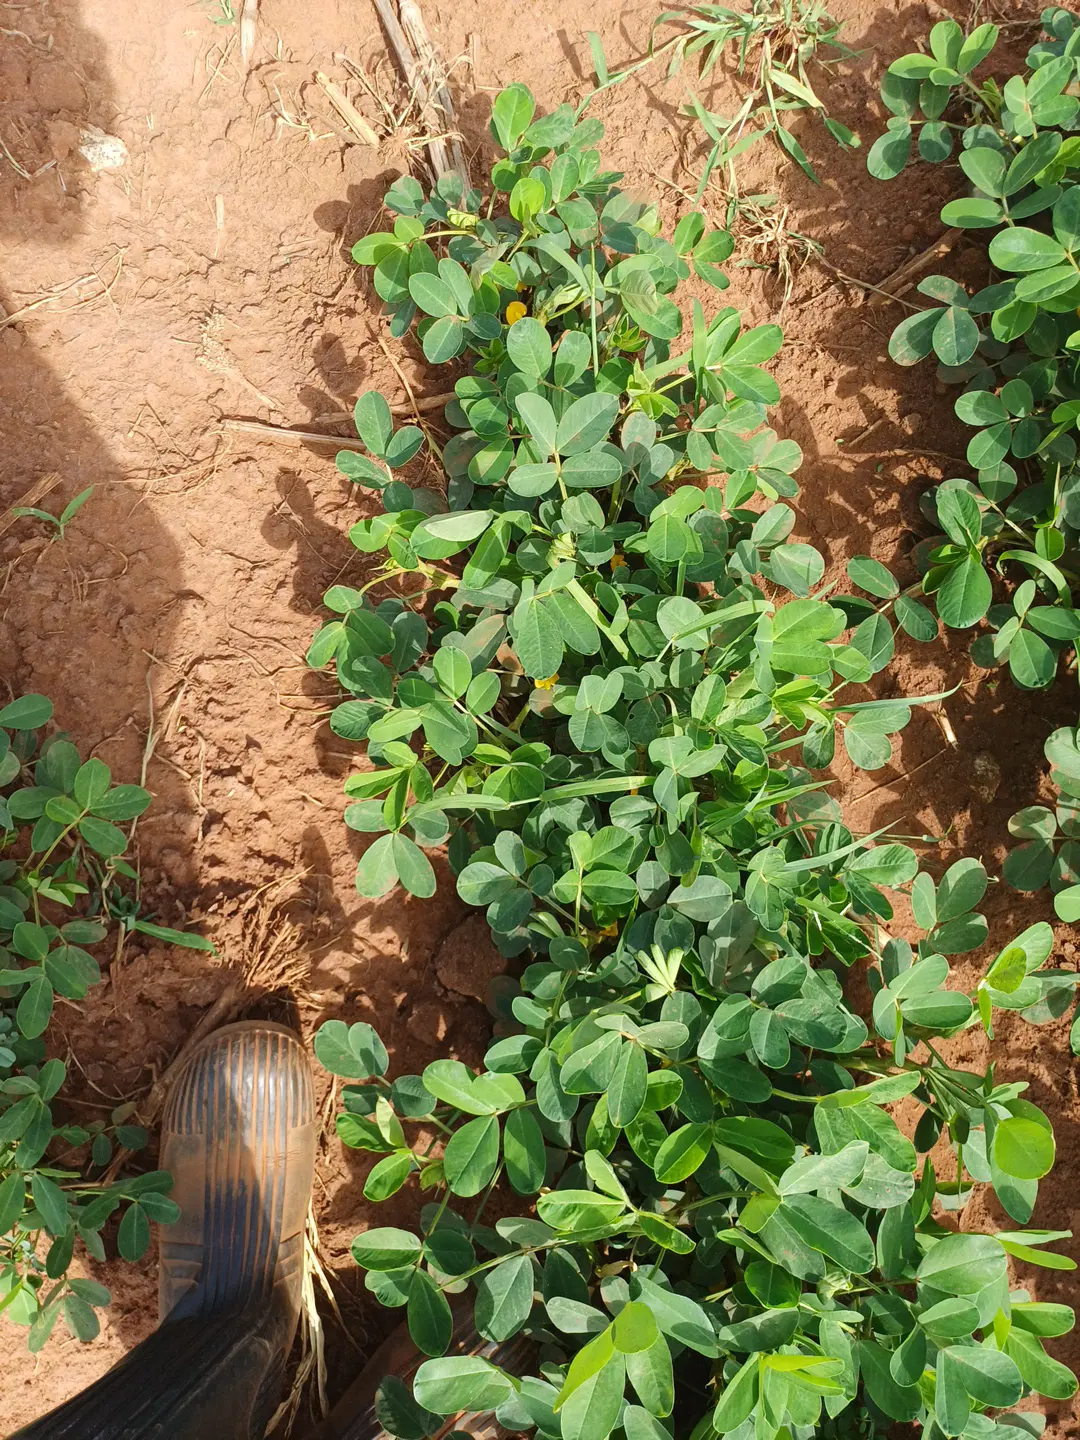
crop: groundnut
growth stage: flowering
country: Kenya
